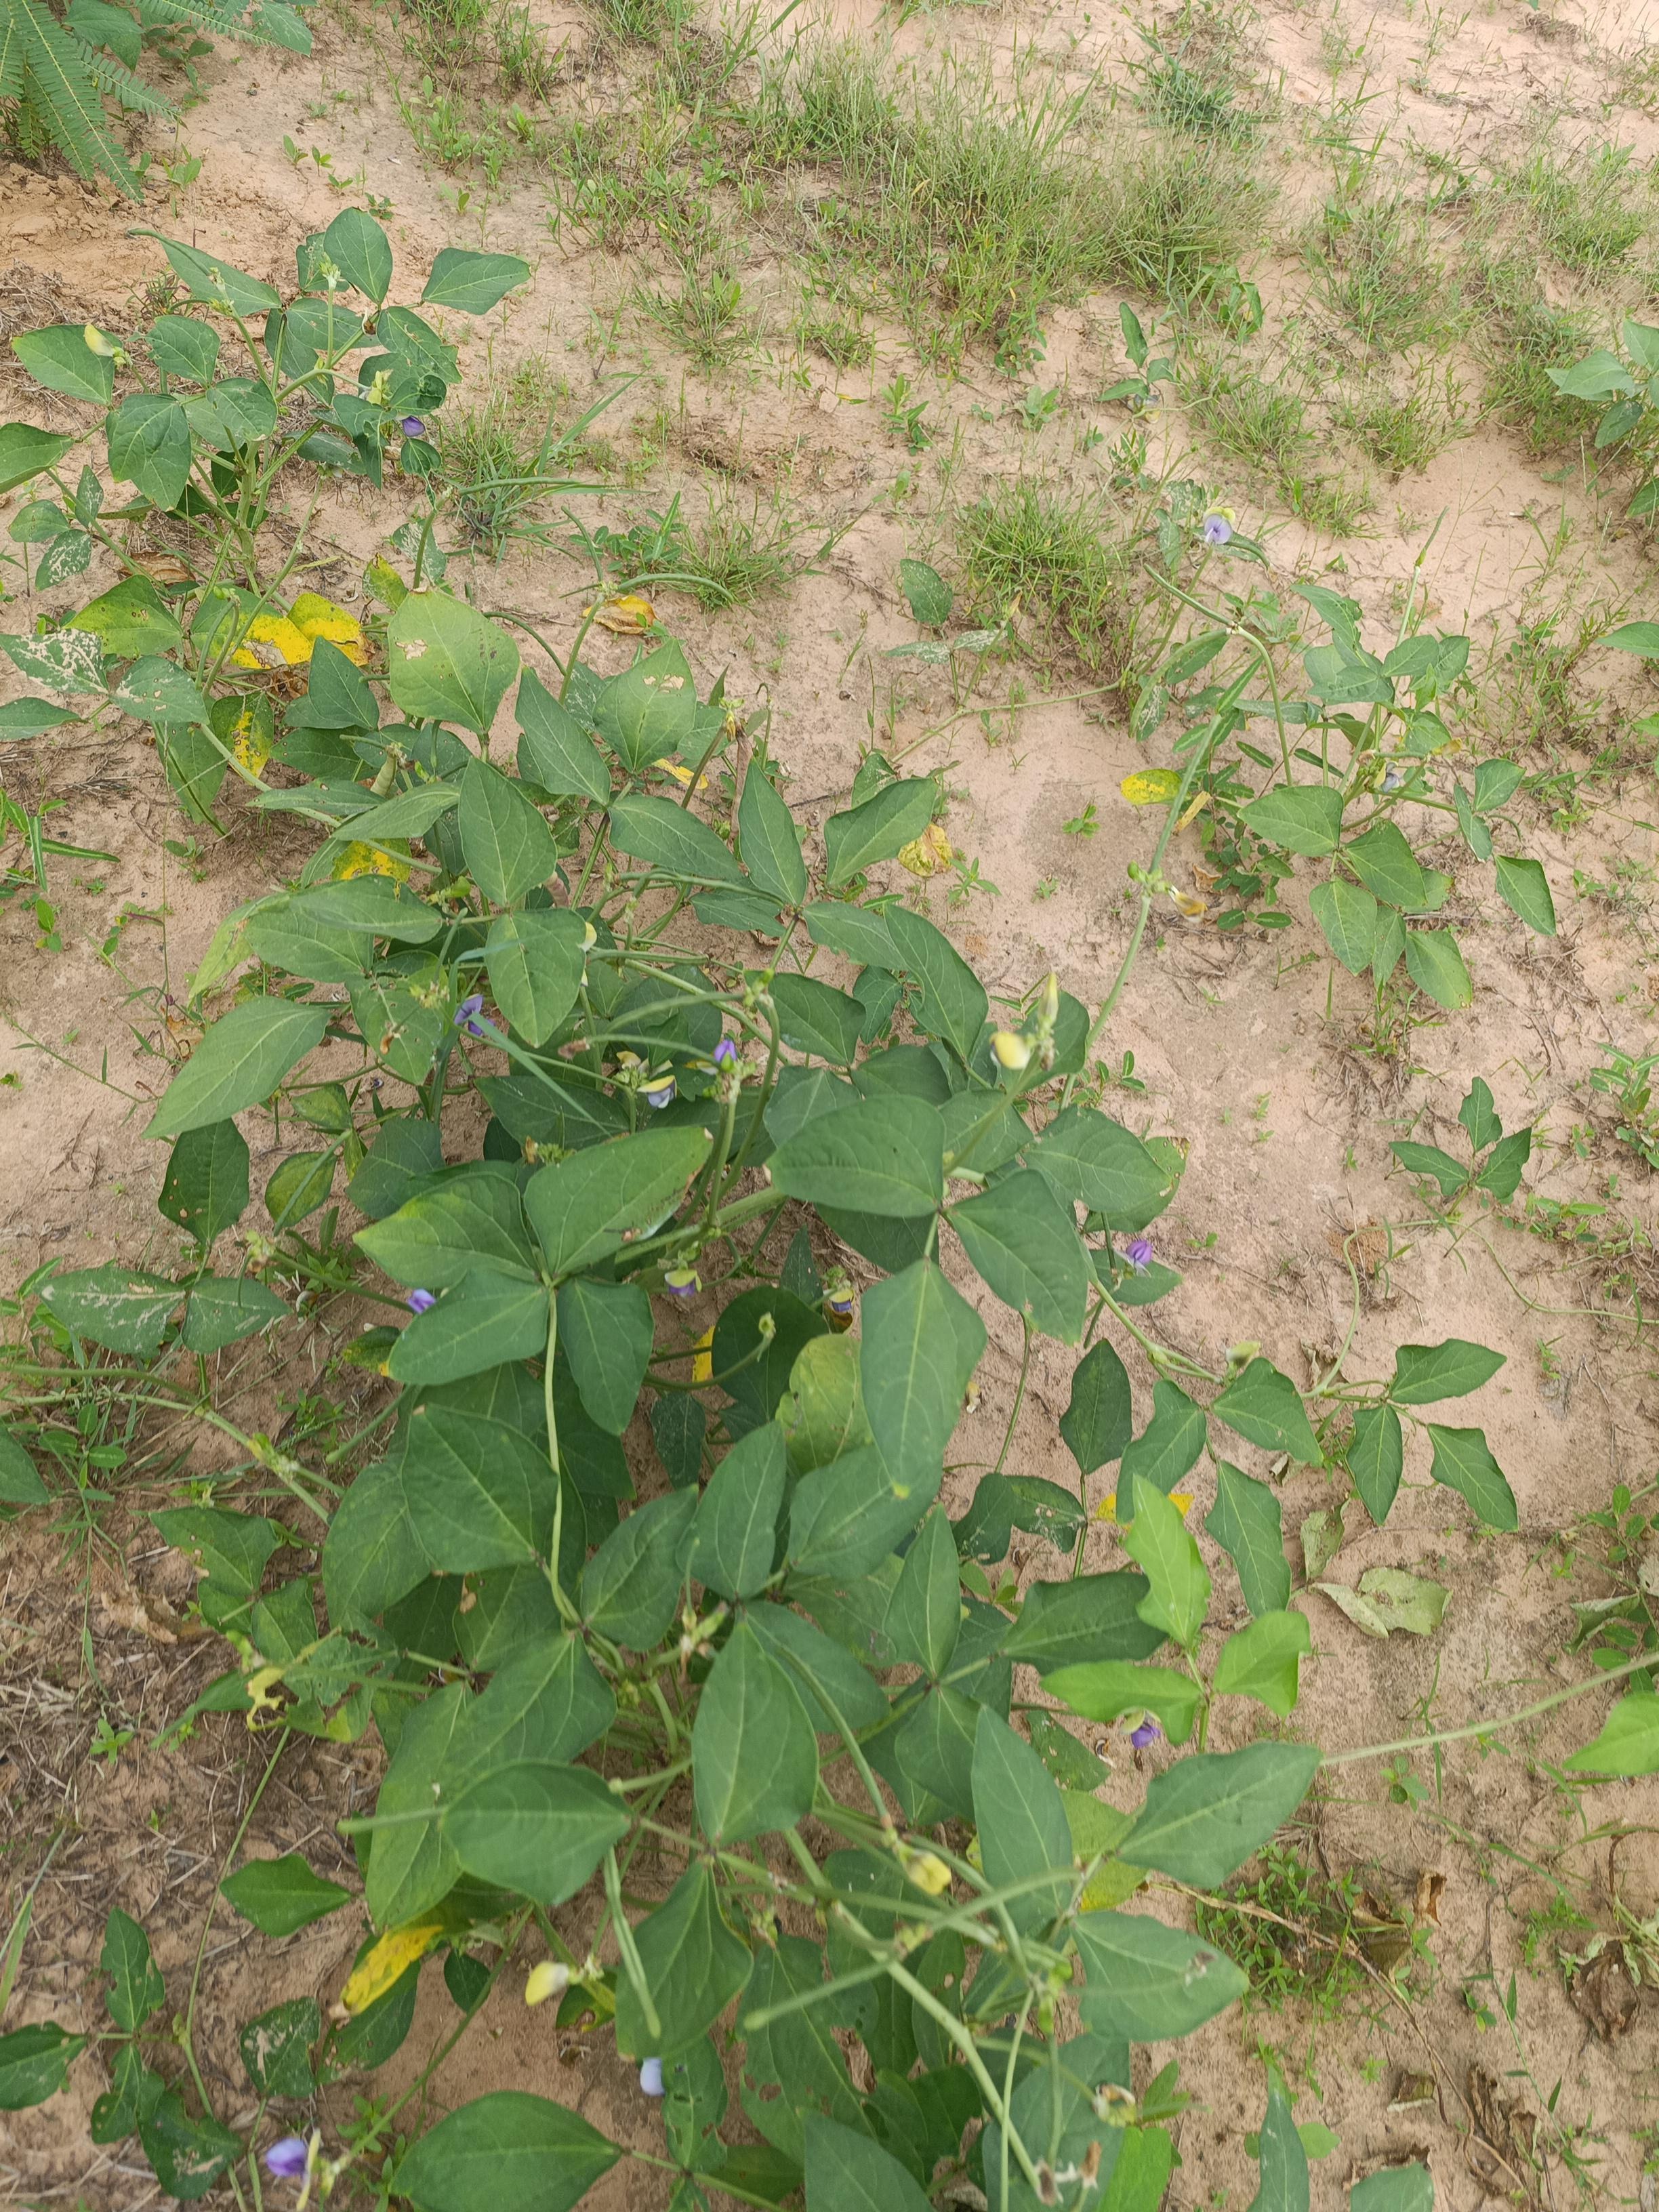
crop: cowpea
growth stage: development pod
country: Nigeria
